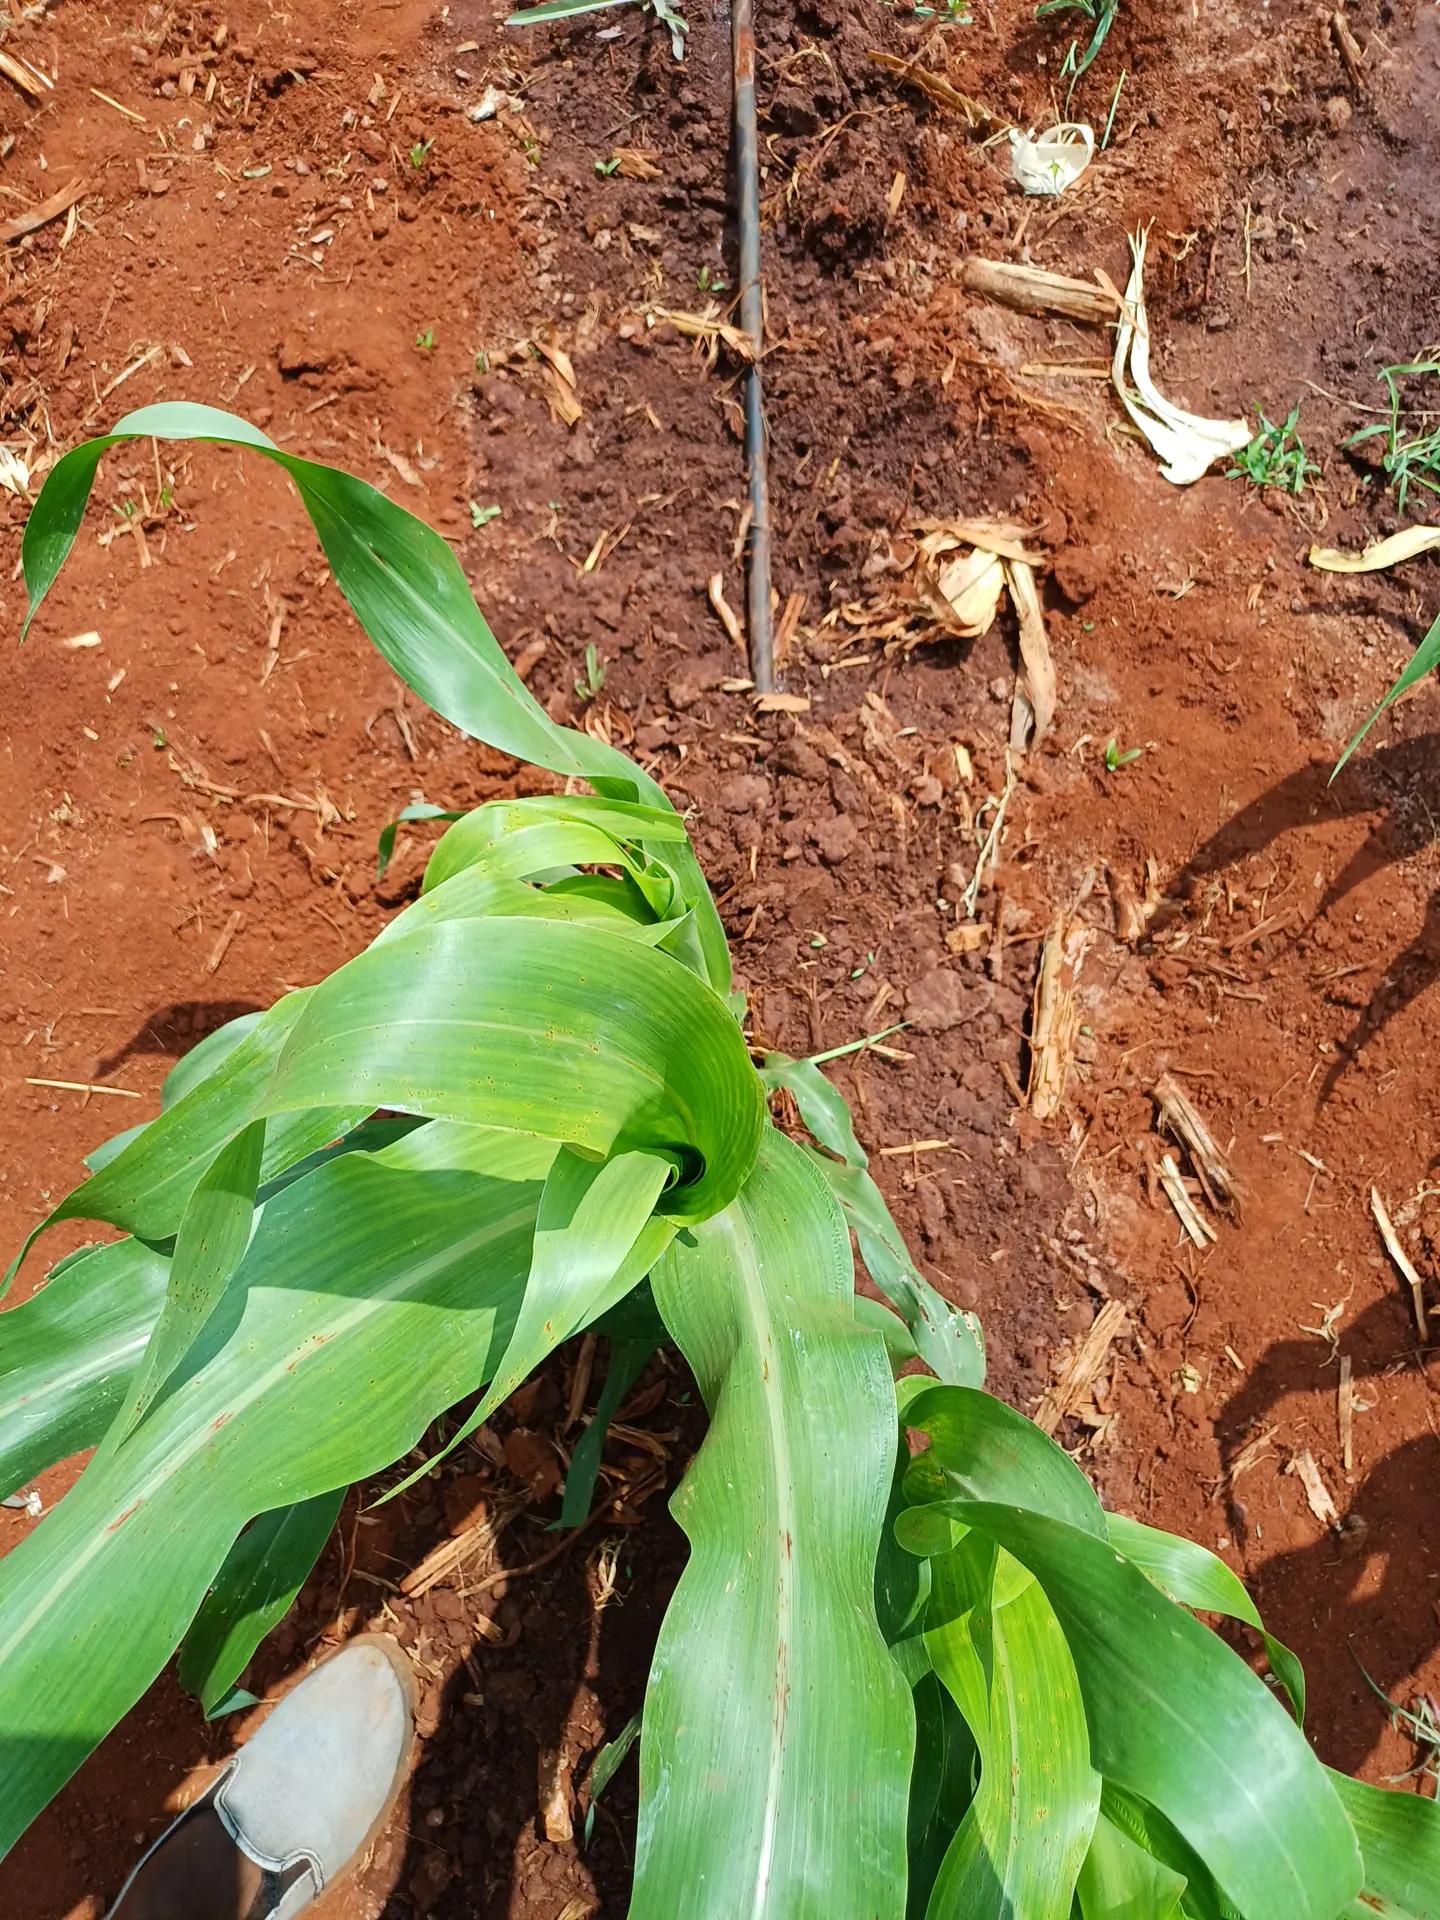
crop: sorghum
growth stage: vegetative
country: Kenya
